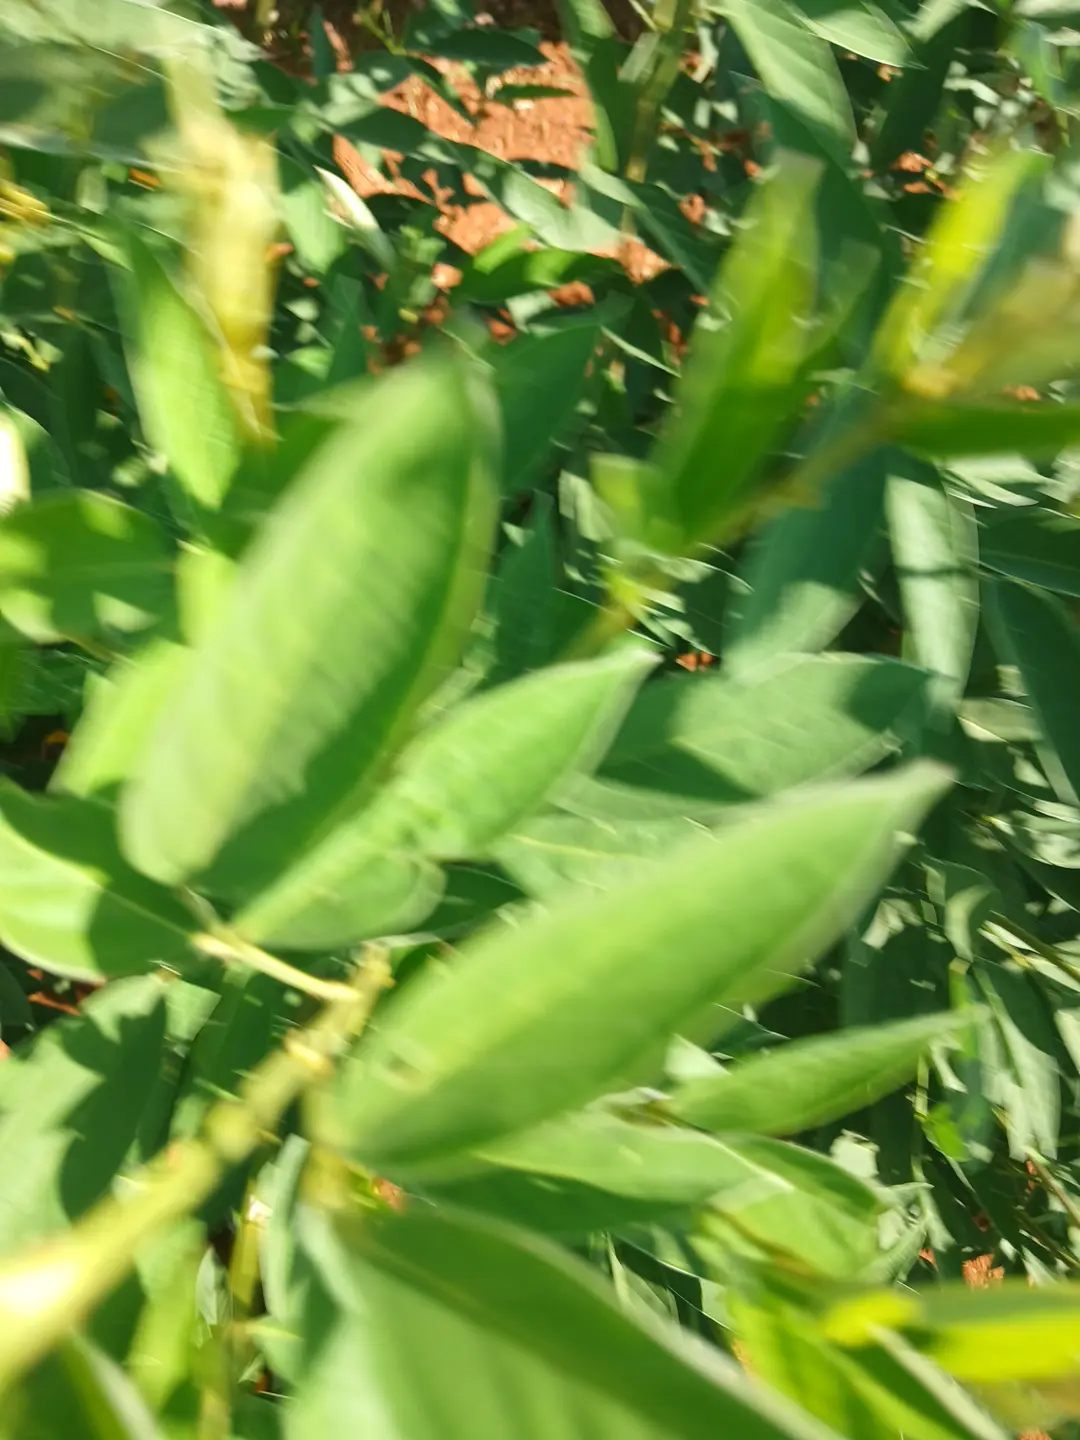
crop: pigeonpea
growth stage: development pod
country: Kenya
